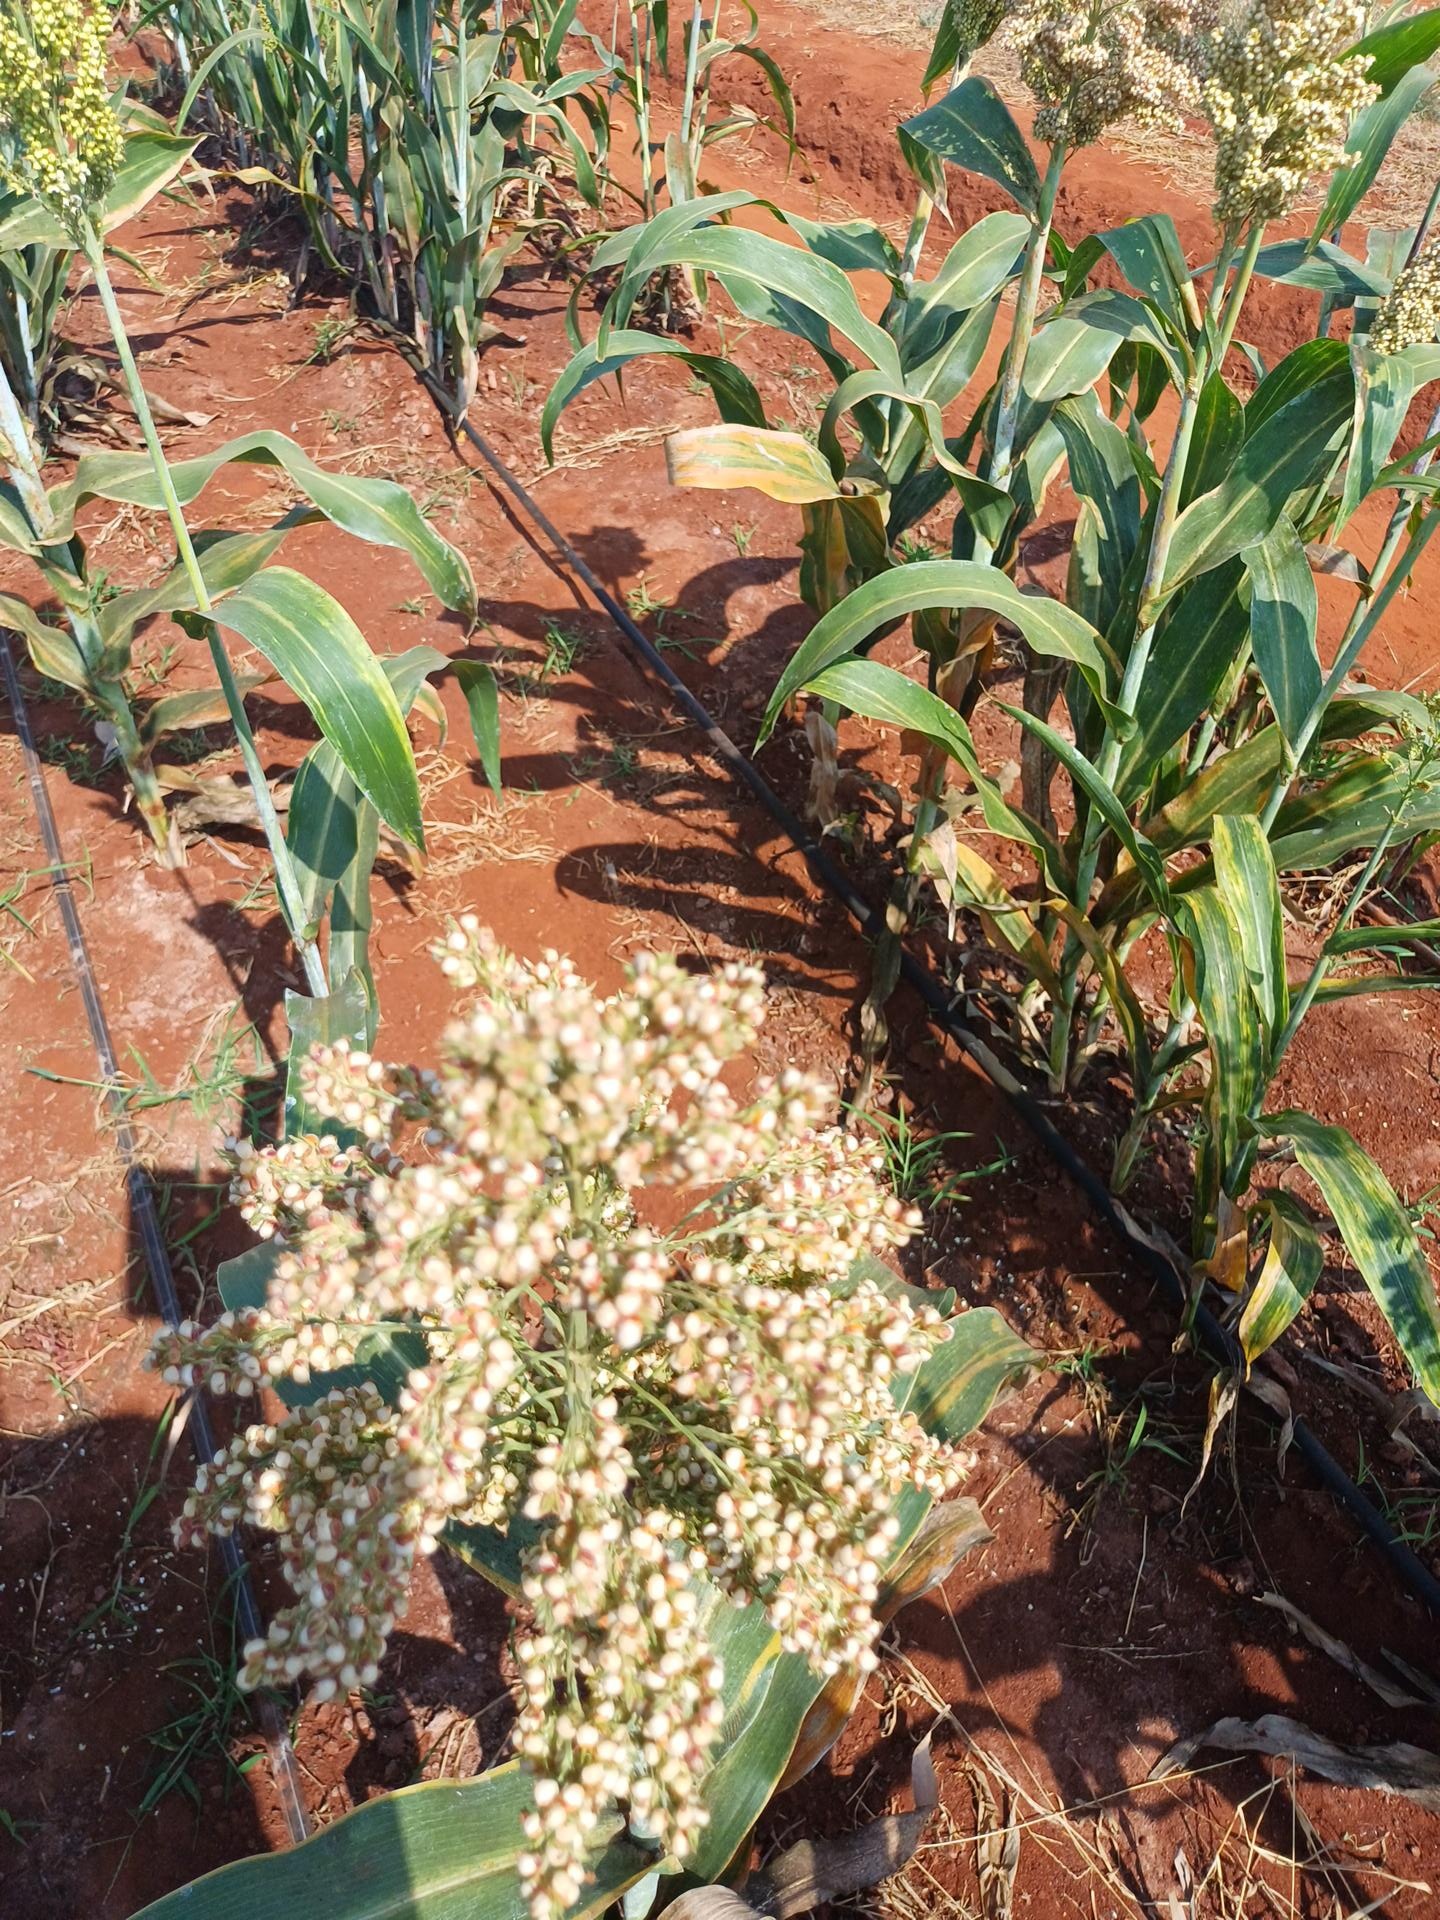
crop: sorghum
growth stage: maturity
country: Kenya
